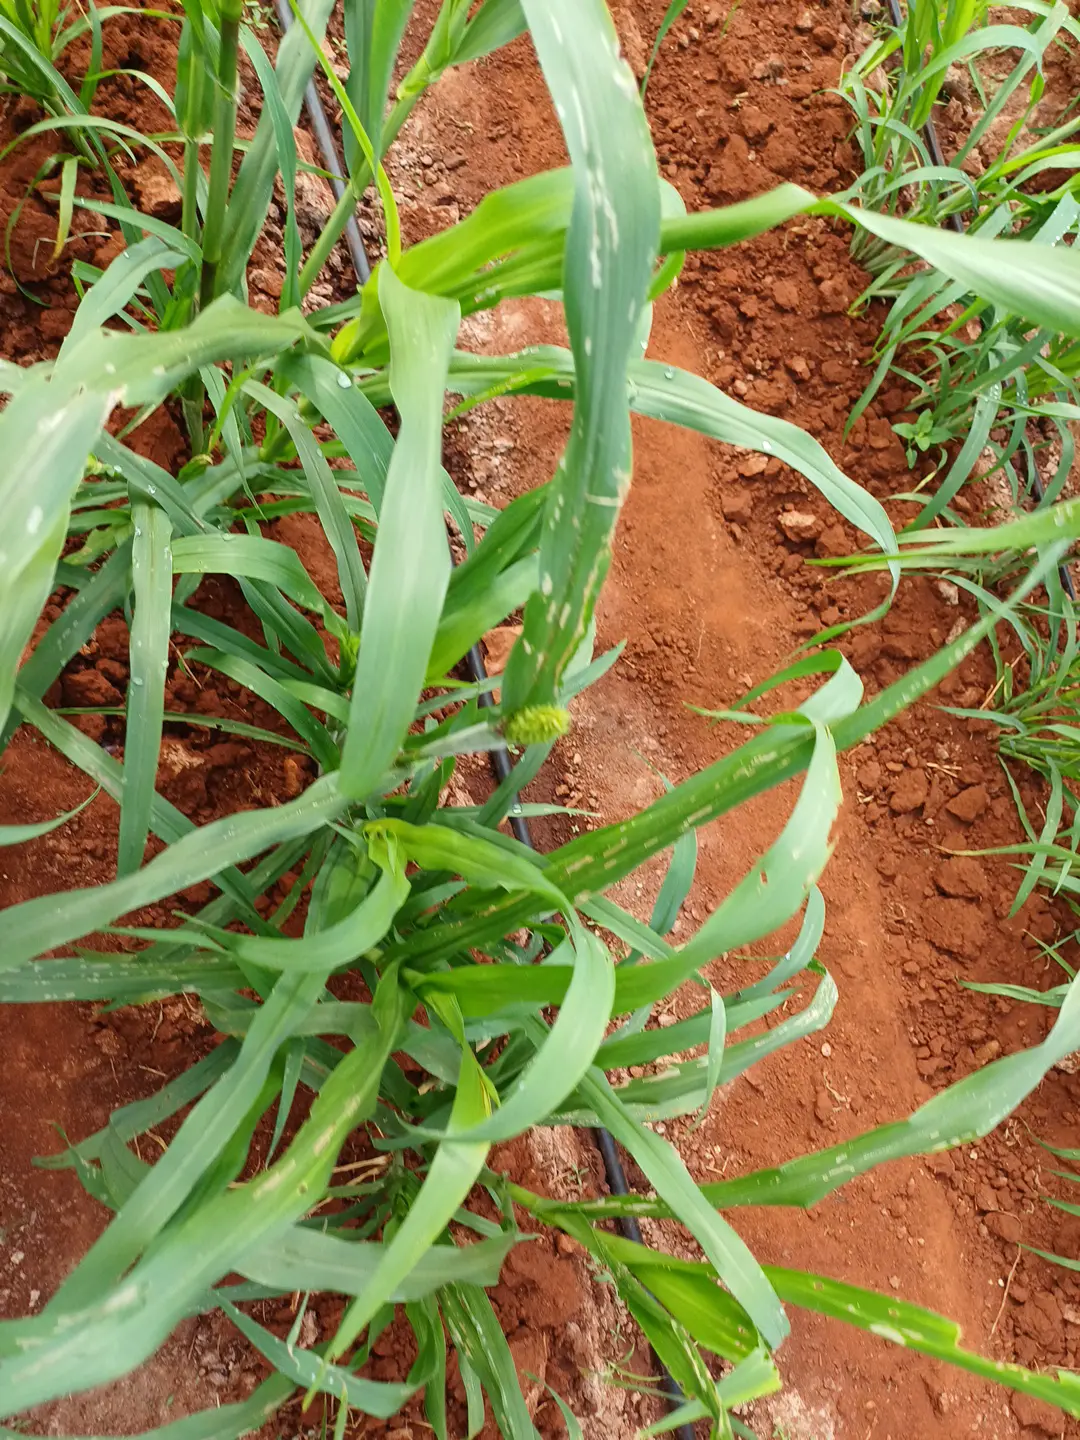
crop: pearl millet
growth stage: flowering
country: Kenya
